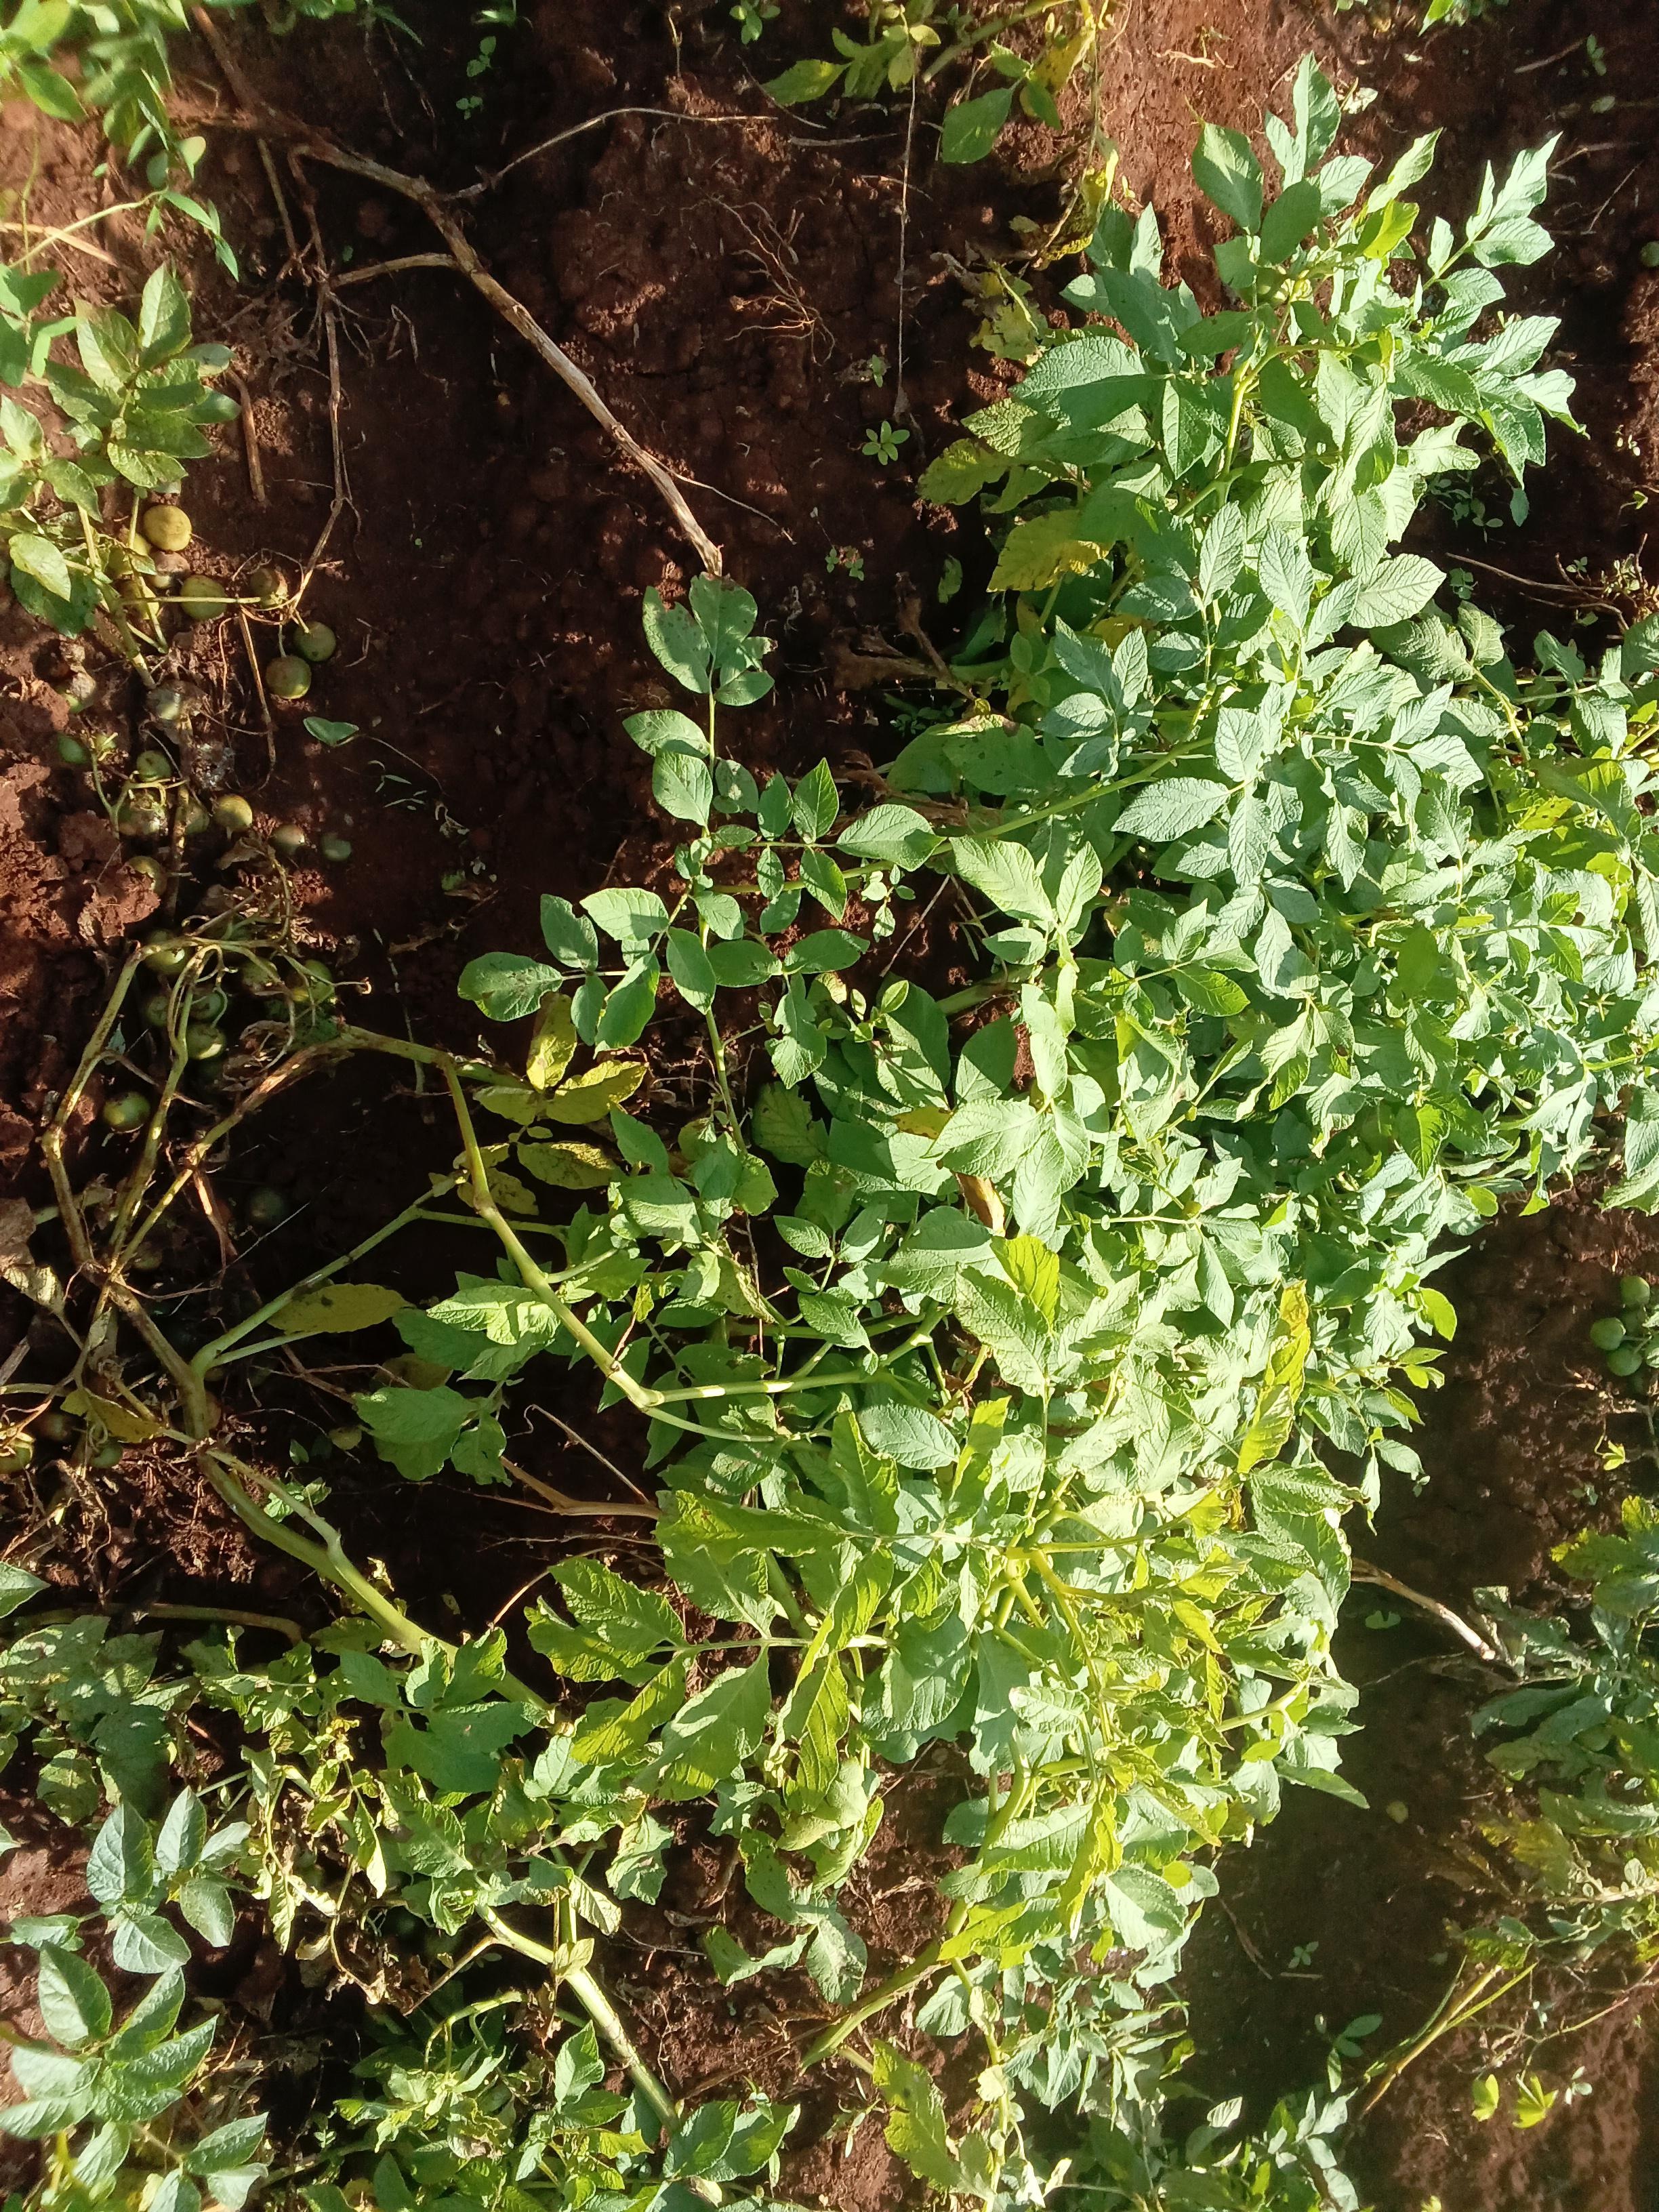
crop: potato
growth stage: harvest maturity
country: Kenya
